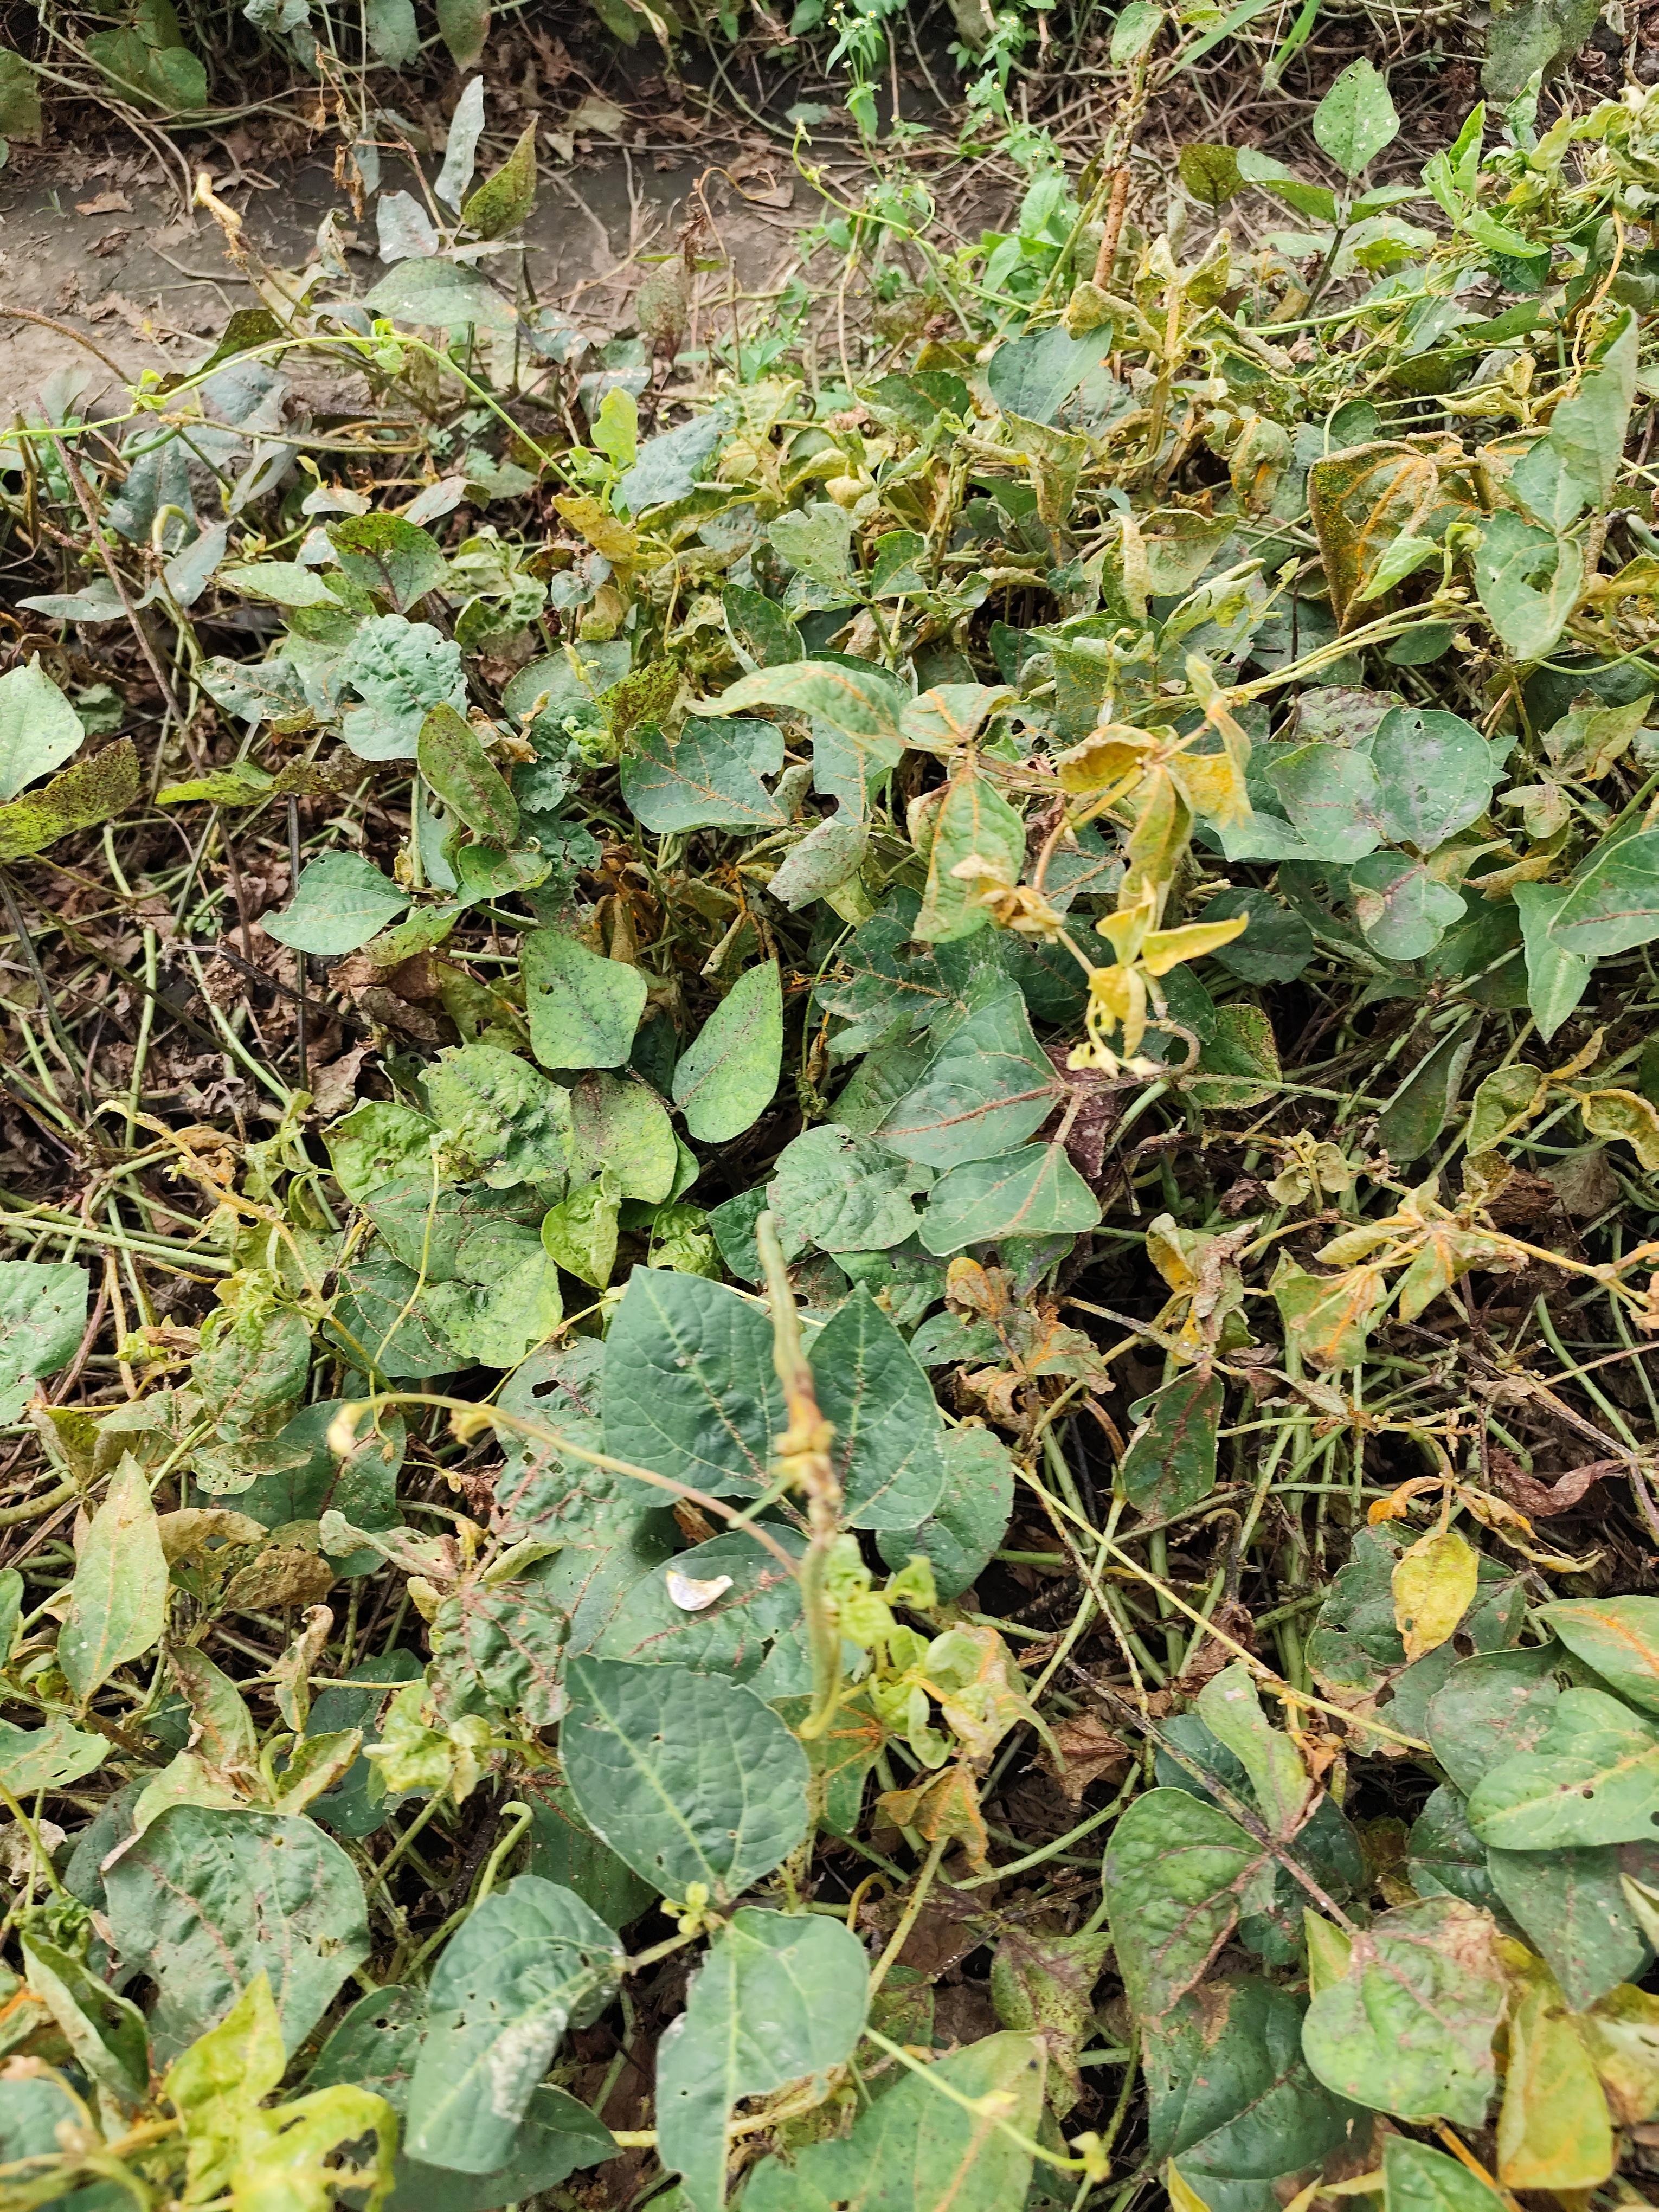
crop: cowpea
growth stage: development pod
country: Tanzania
